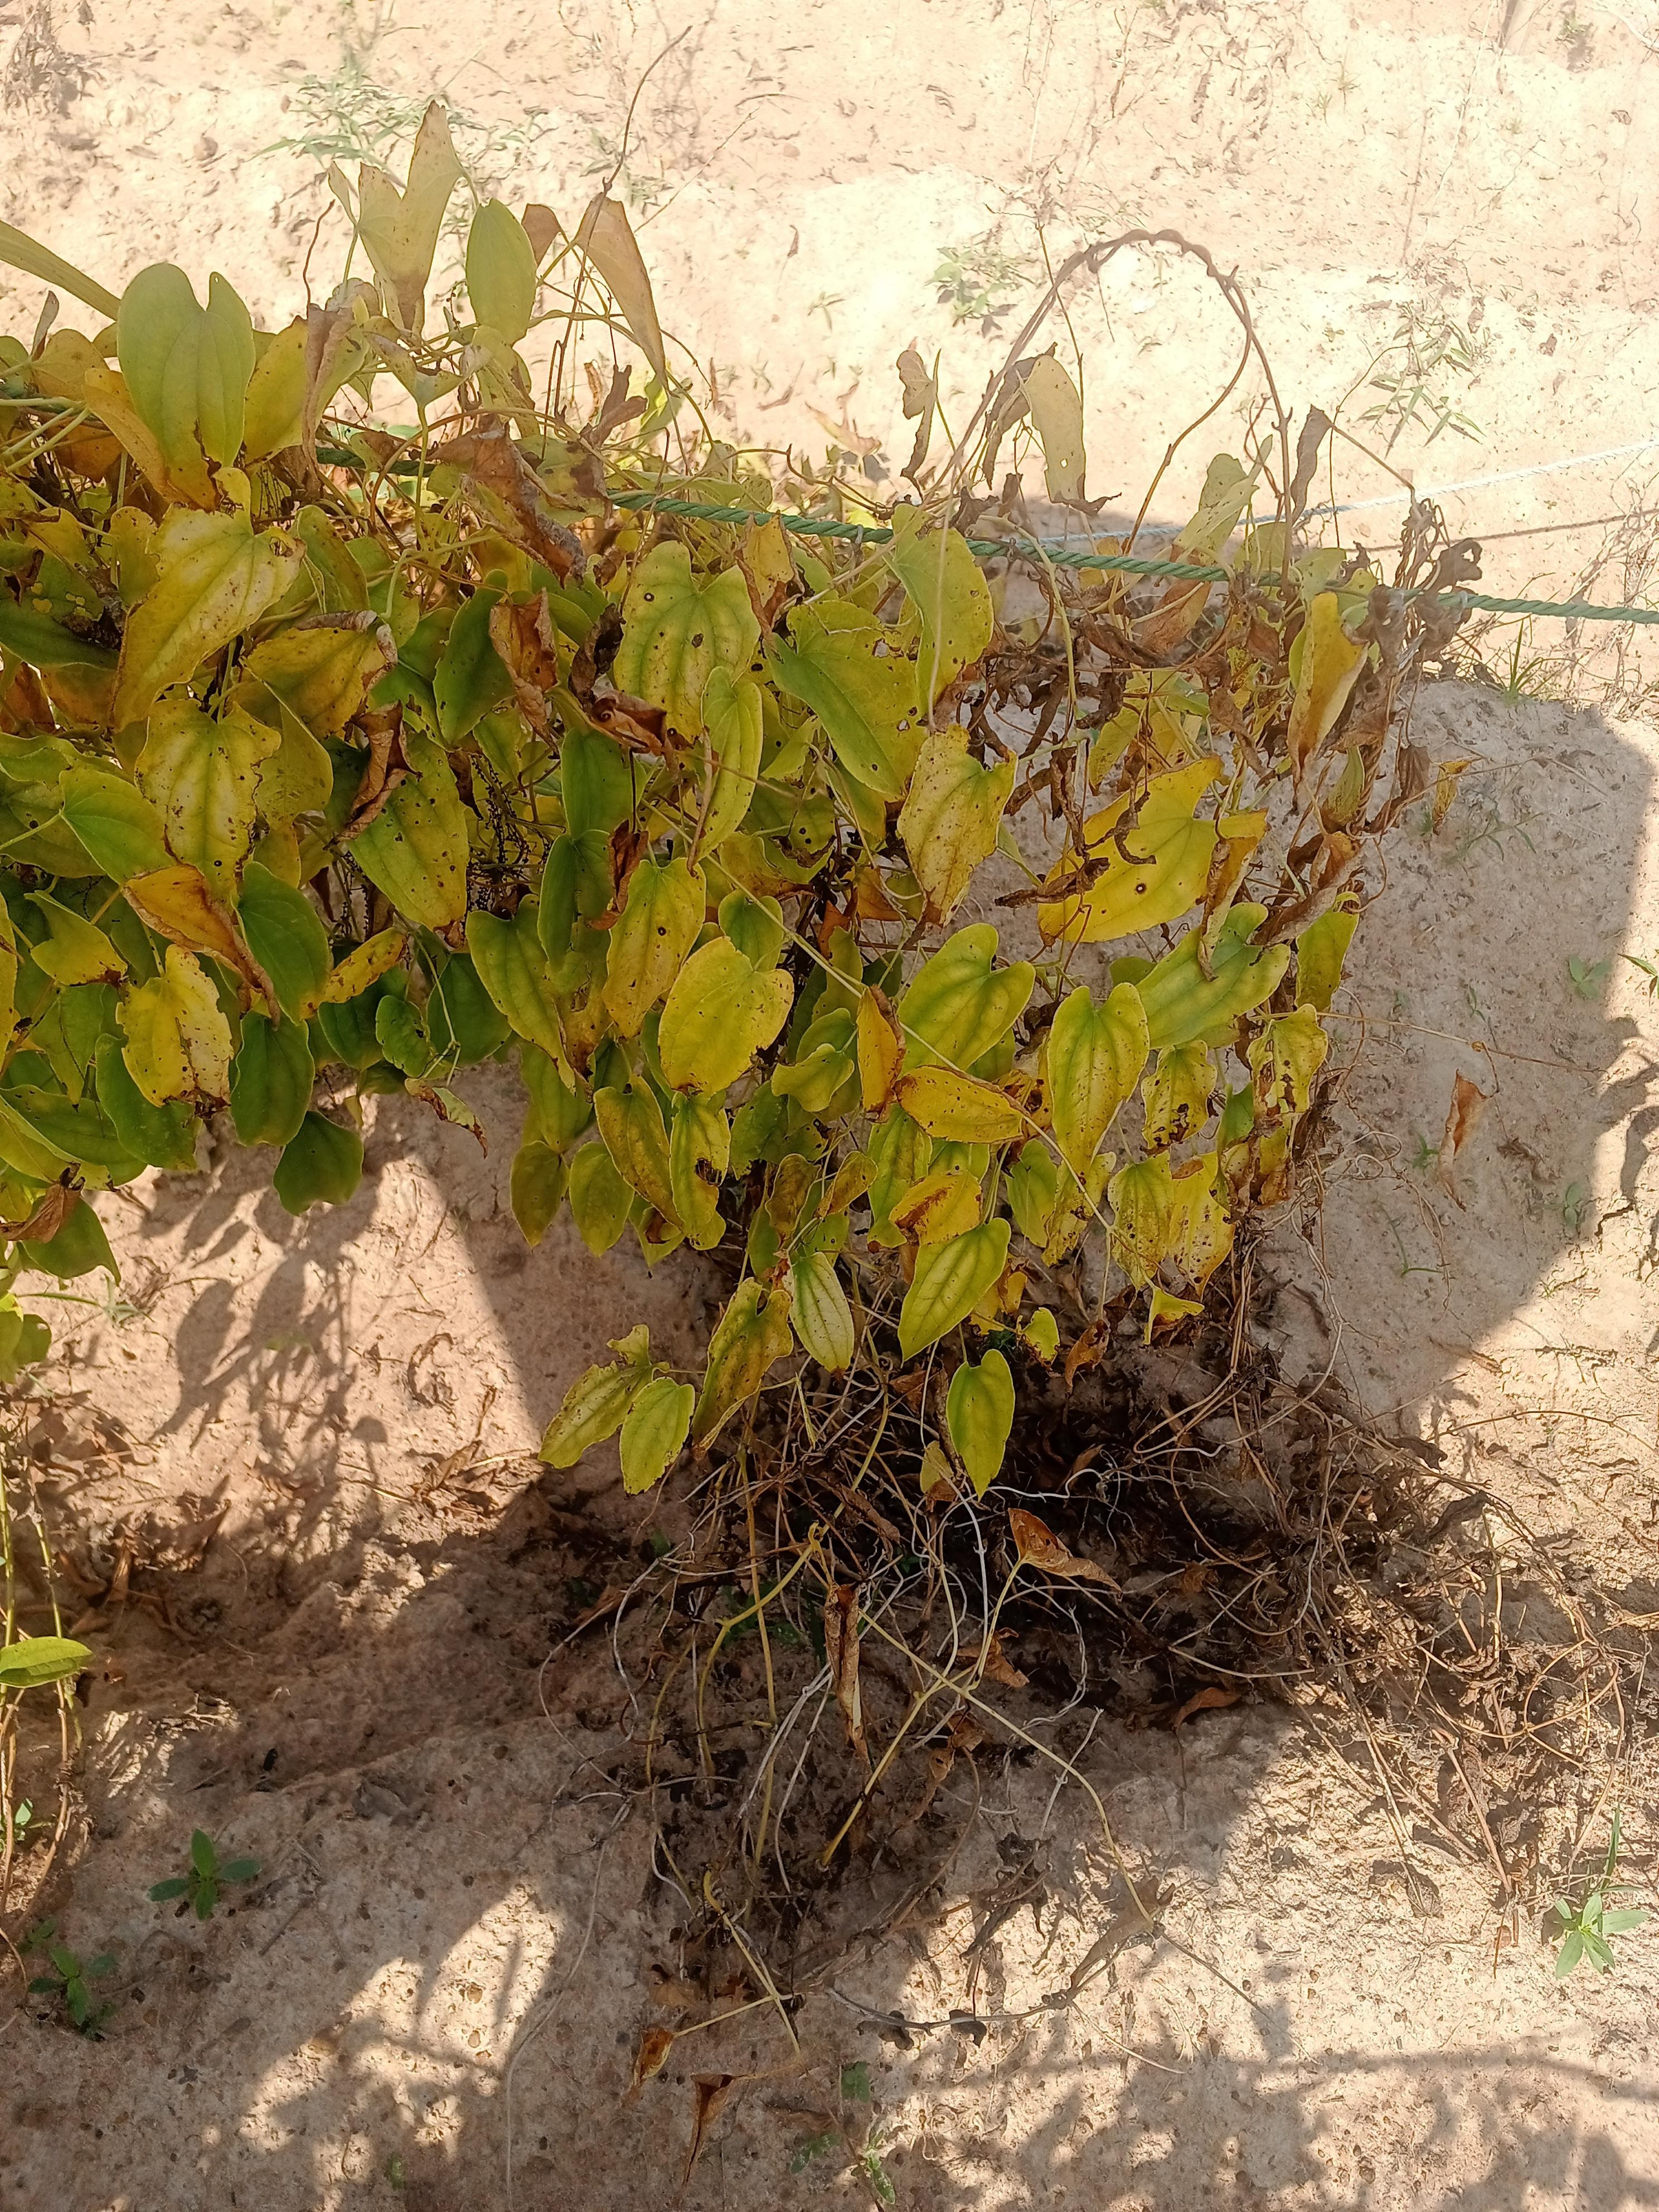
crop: yam
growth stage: maturity
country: Nigeria
